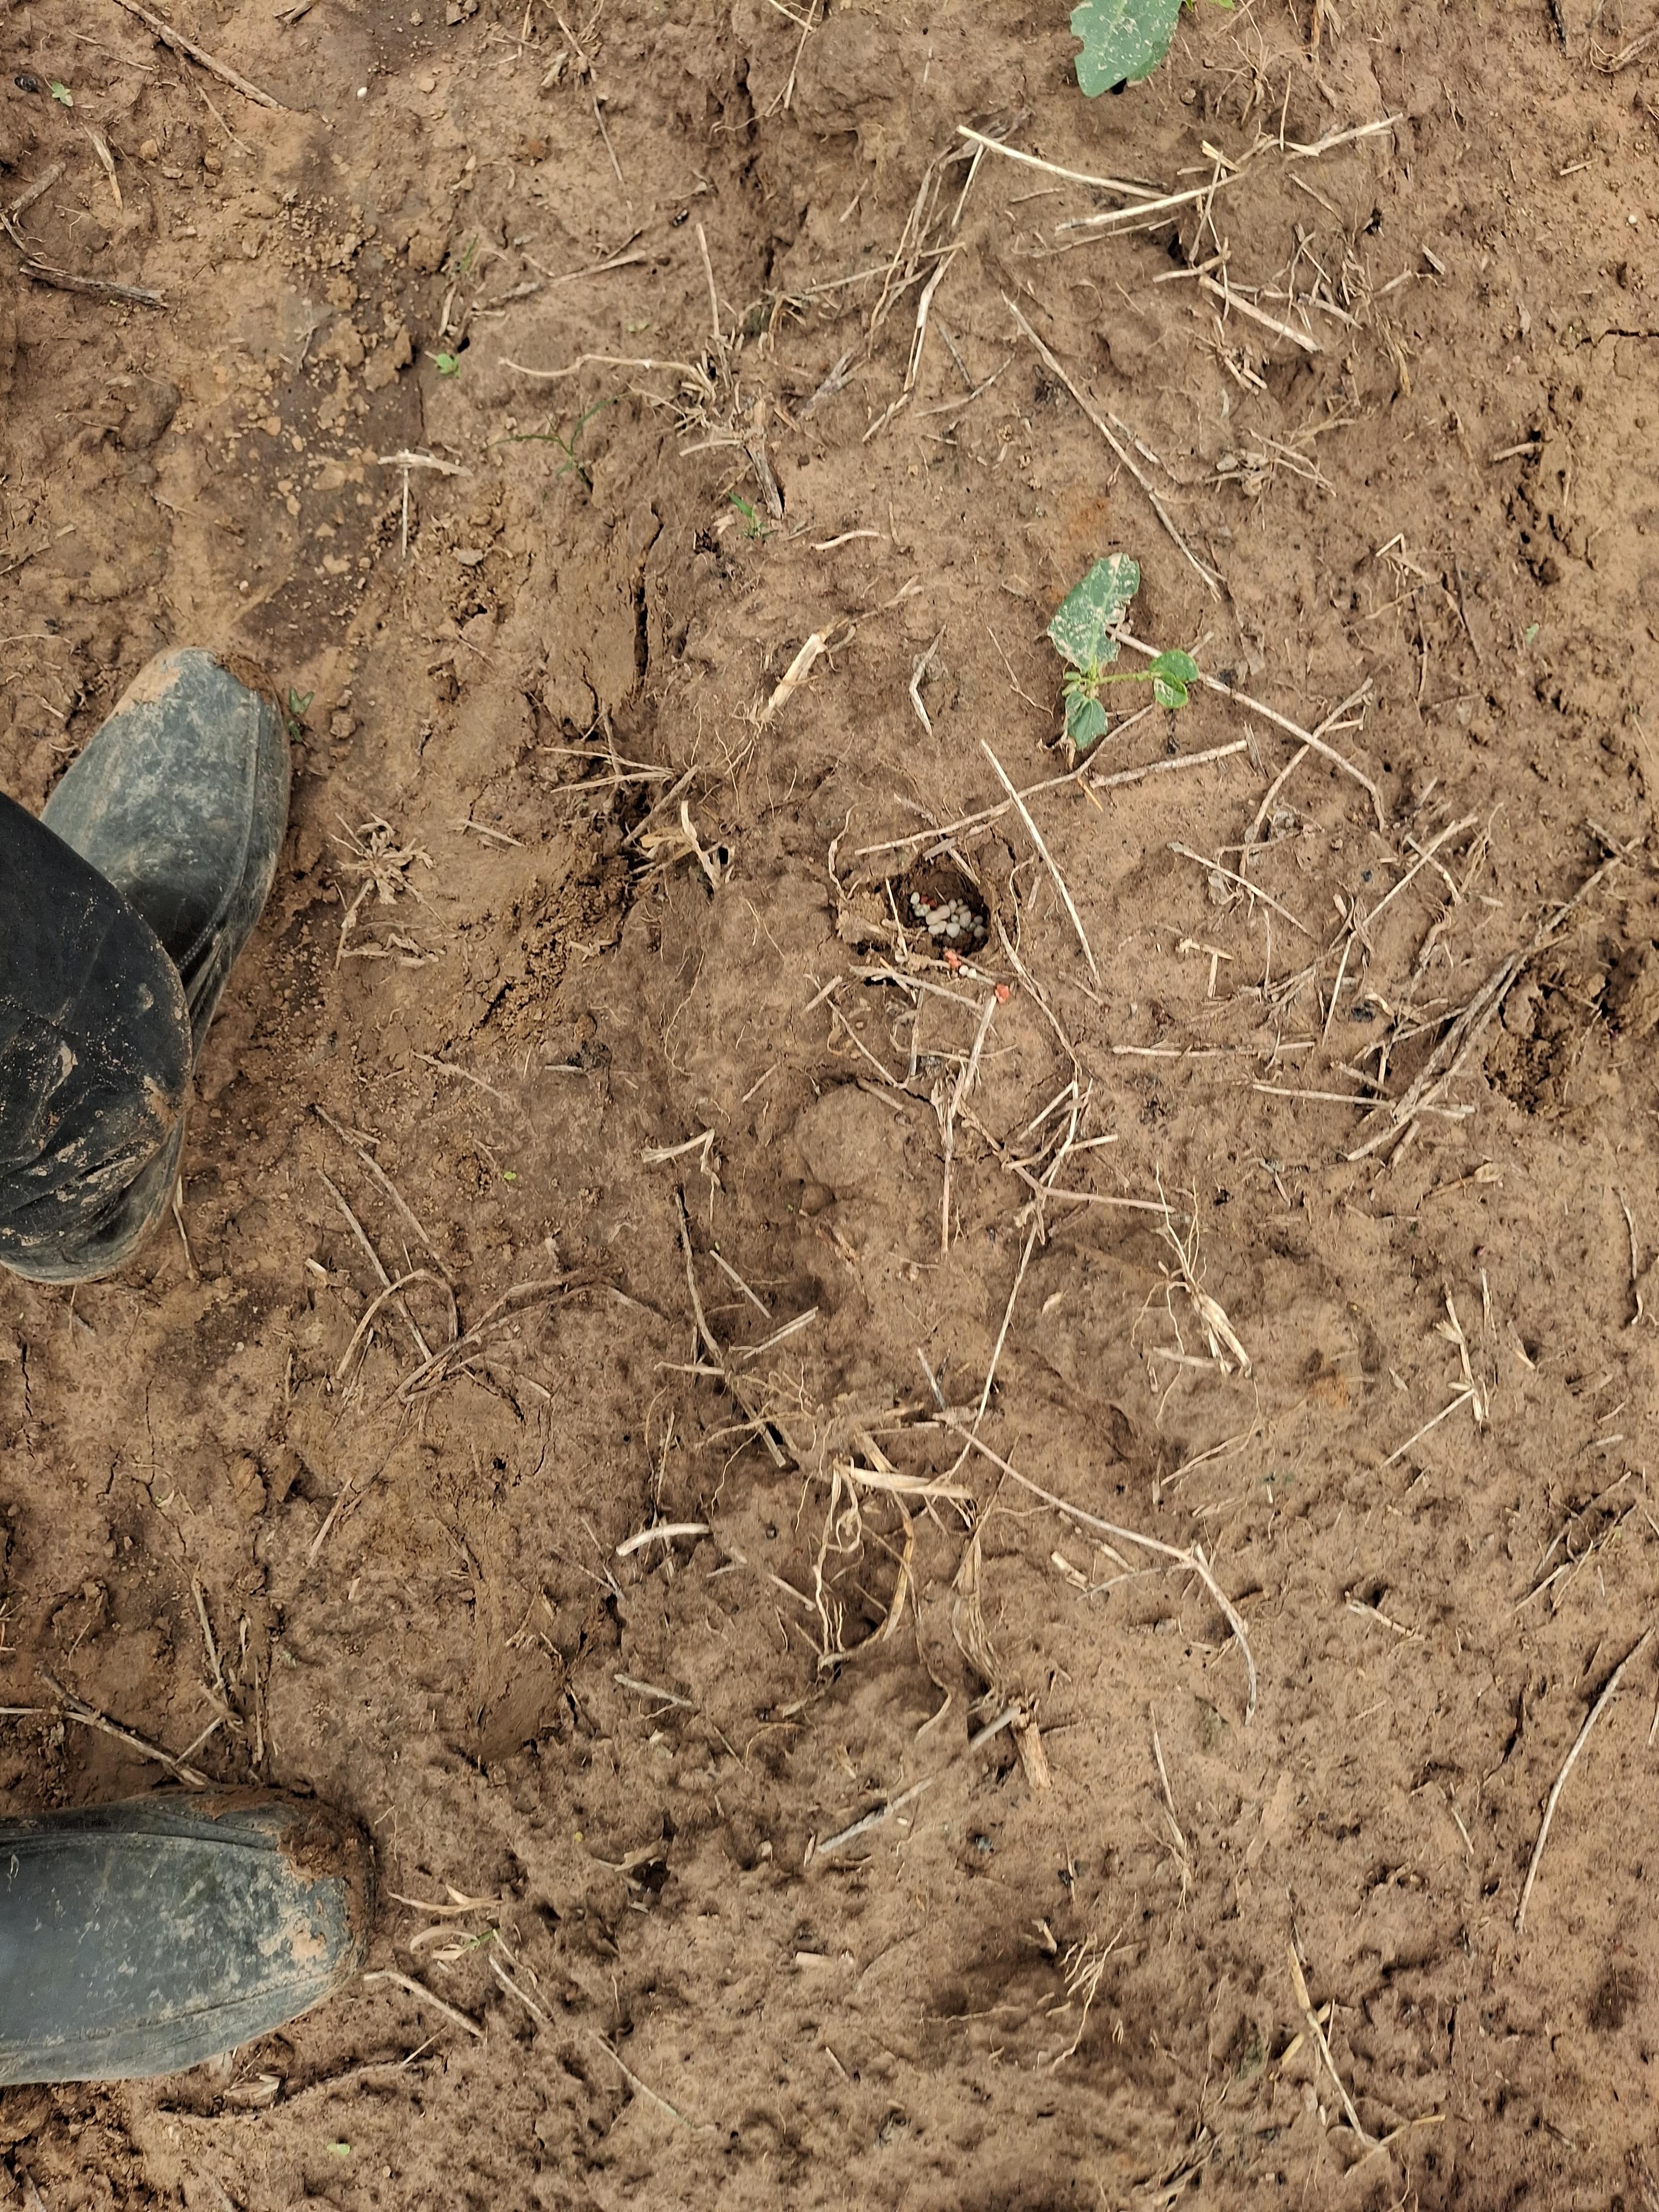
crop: cowpea
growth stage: emergence
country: Nigeria
